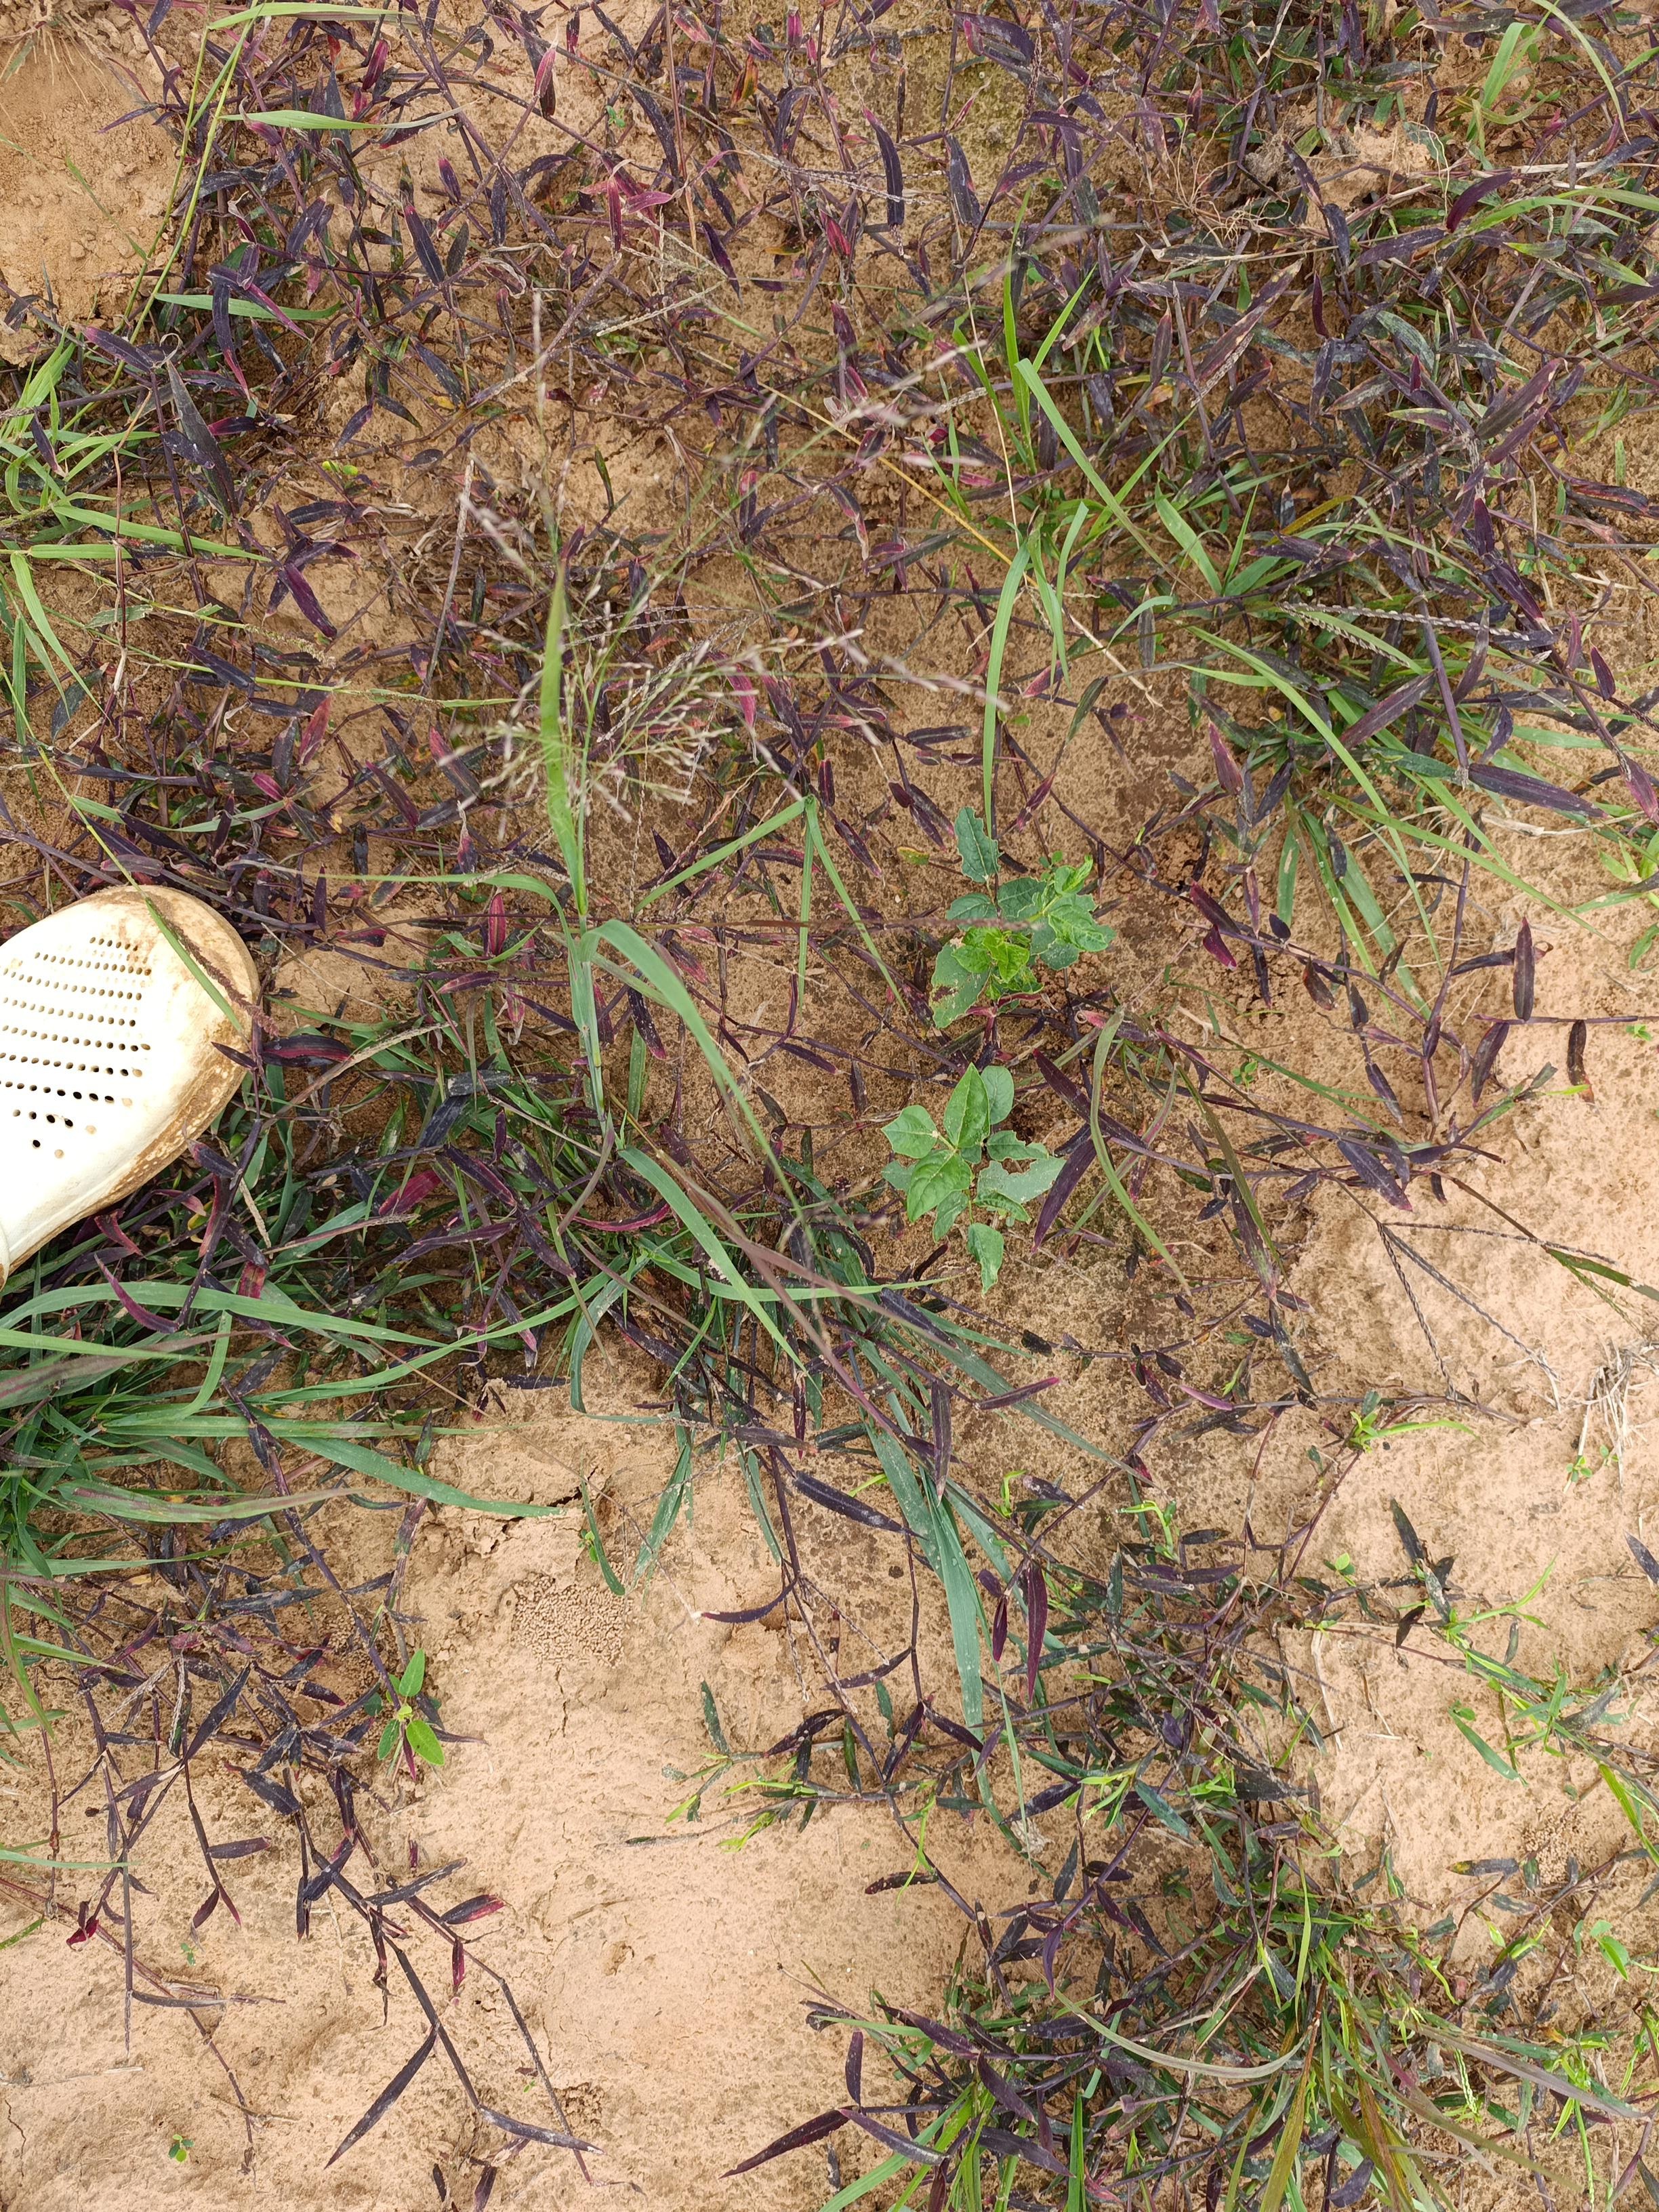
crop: cowpea
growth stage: emergence
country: Nigeria
